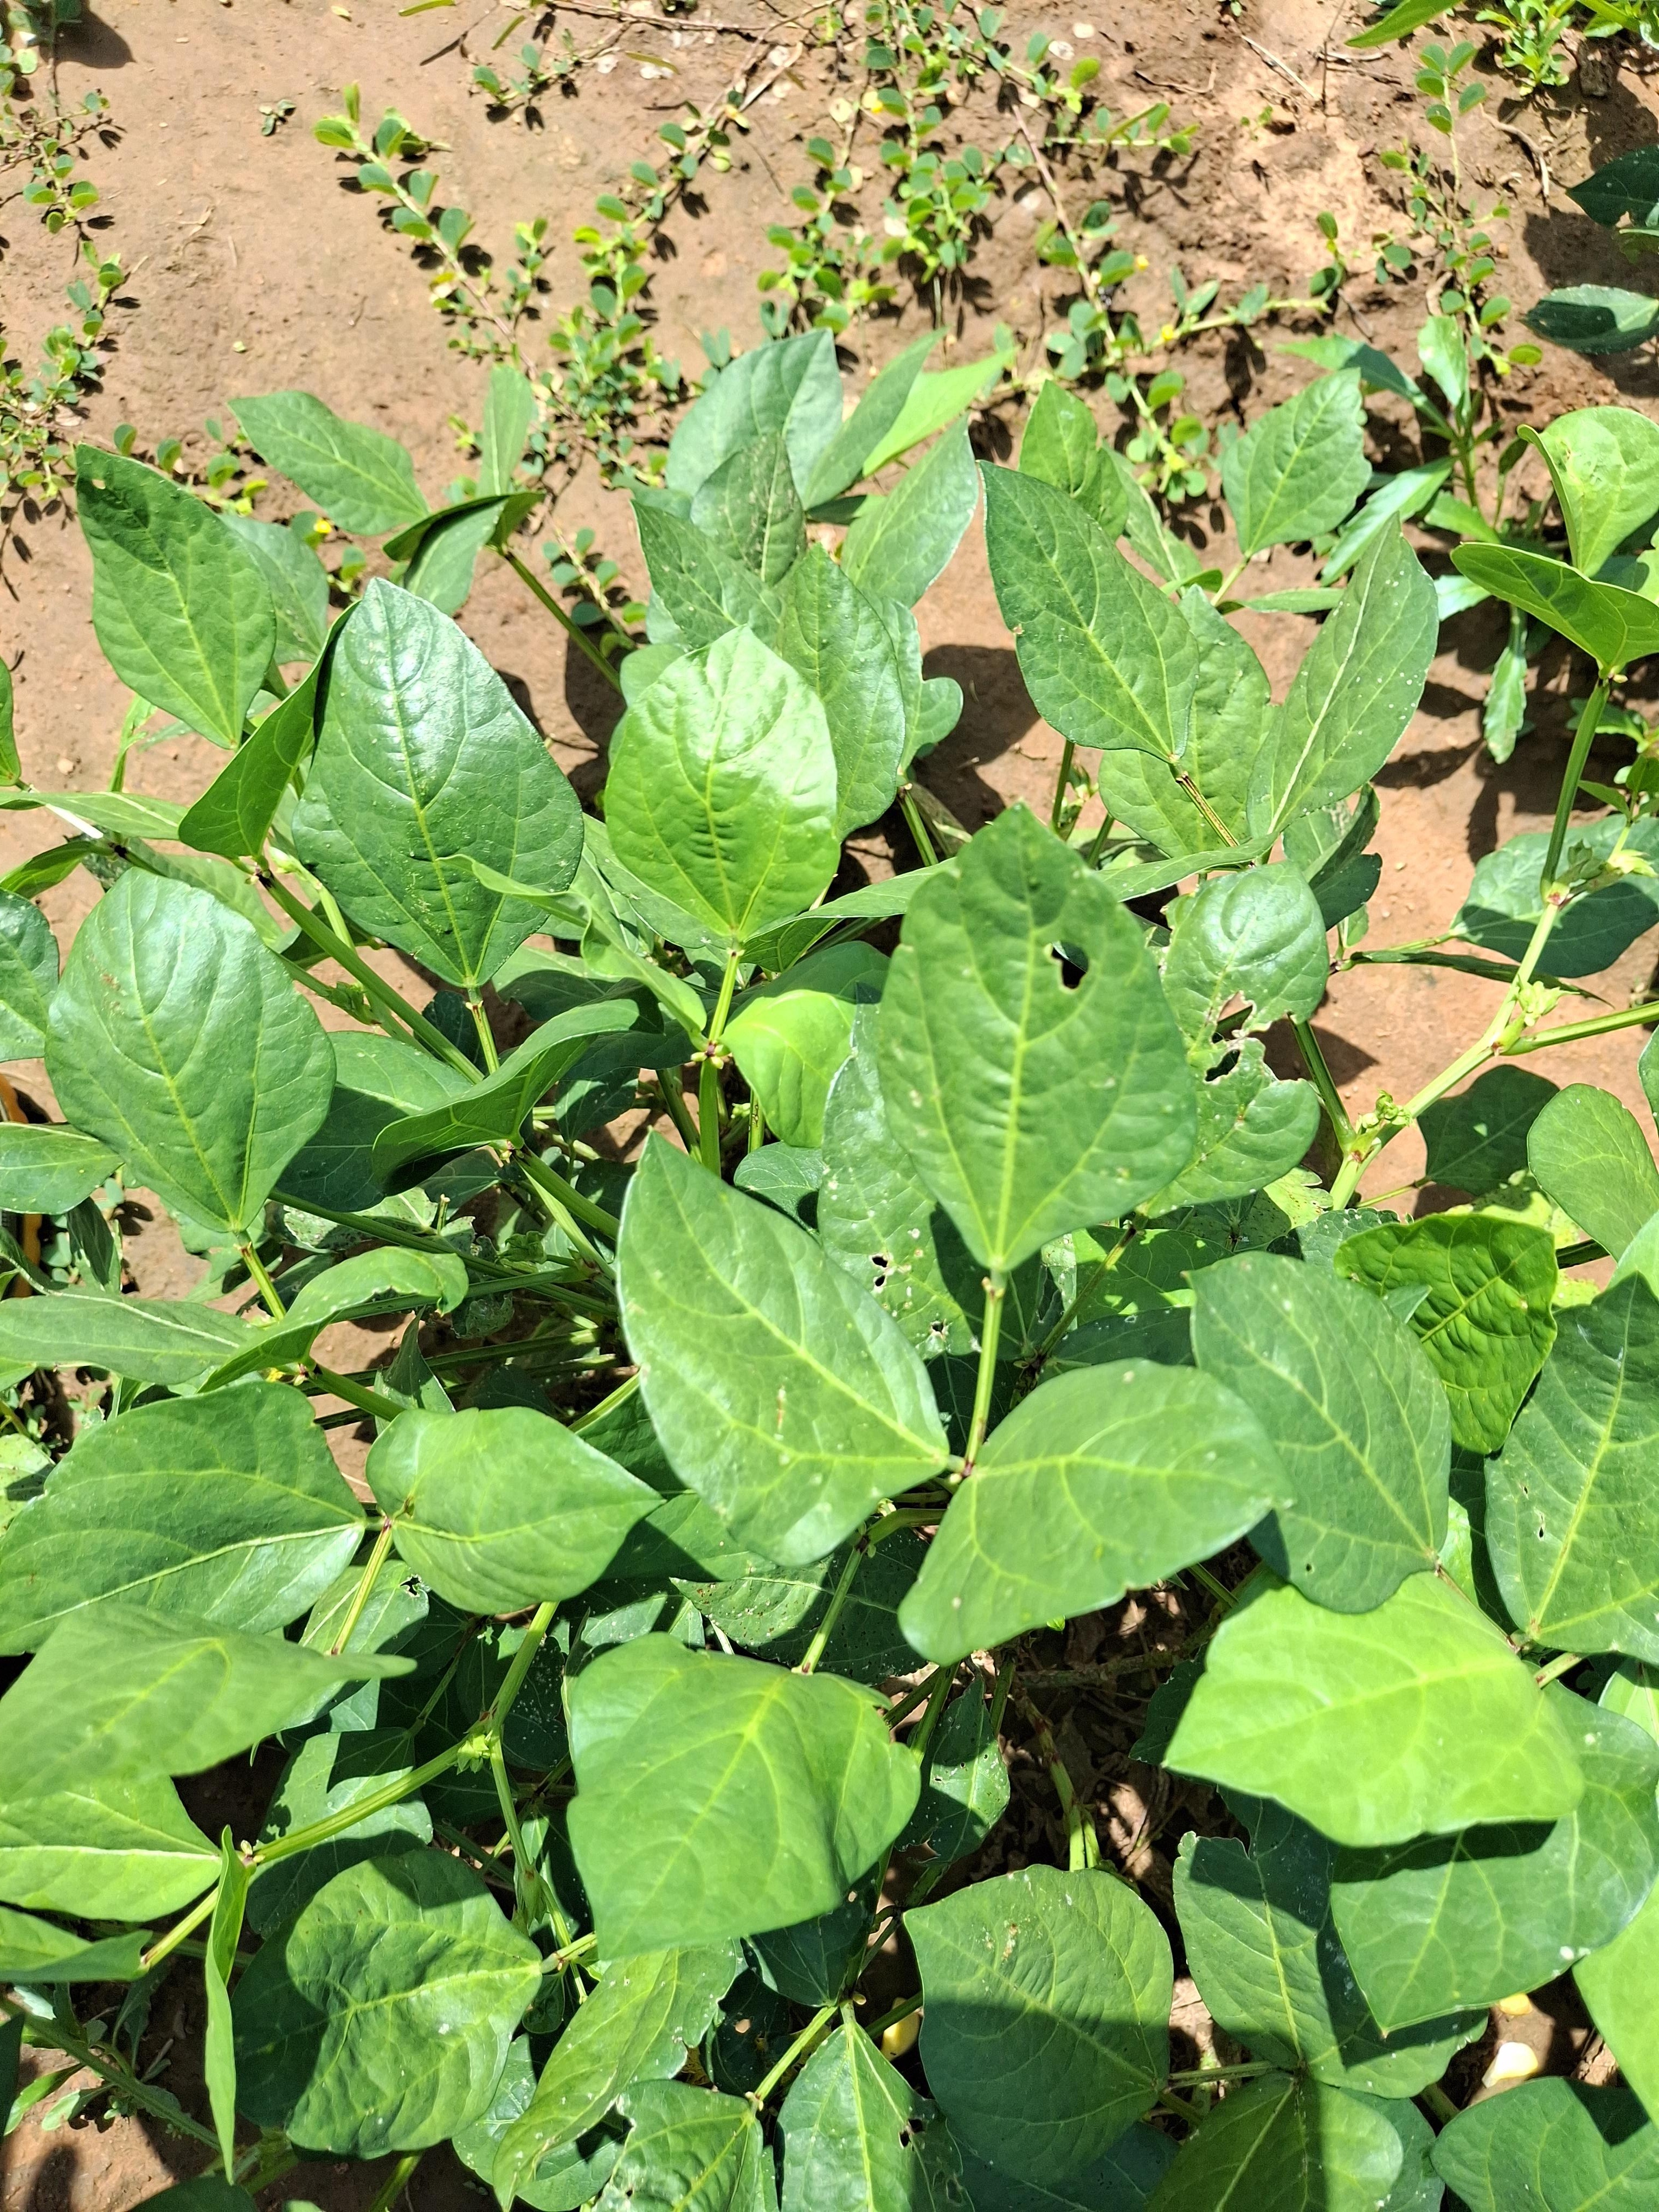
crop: cowpea
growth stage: flowering
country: Nigeria
